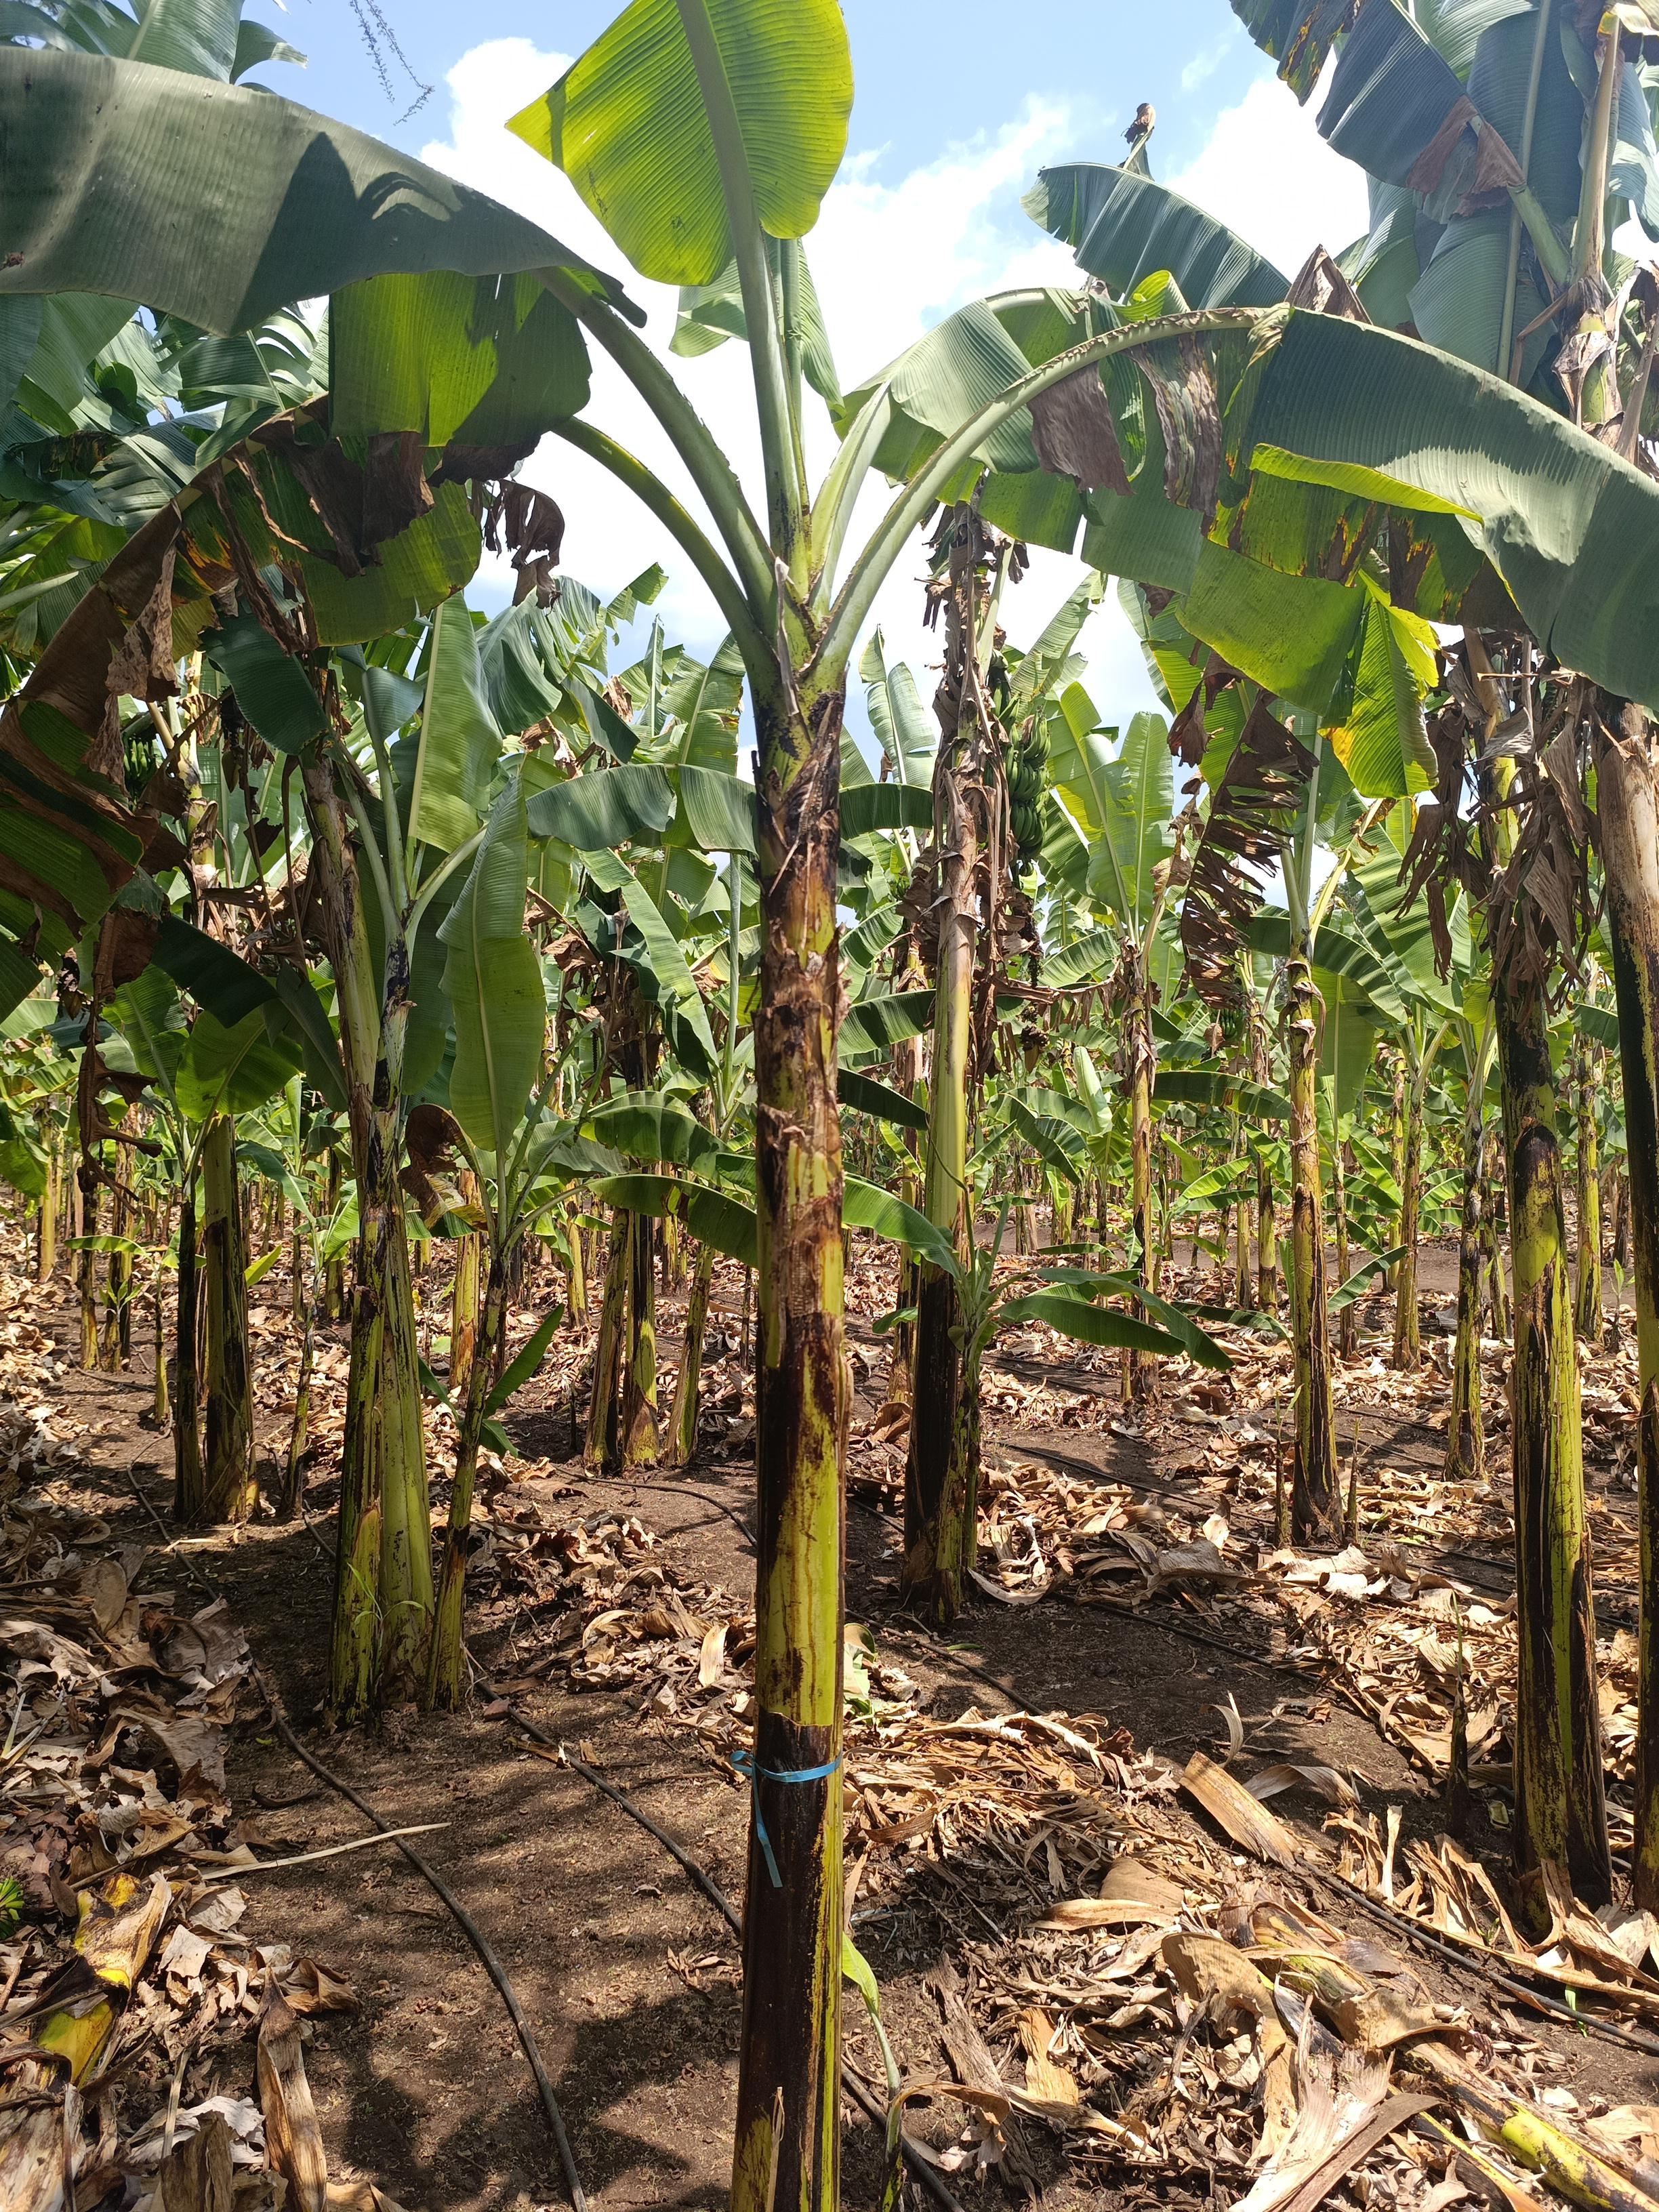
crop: banana
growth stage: vegetative
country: Tanzania
